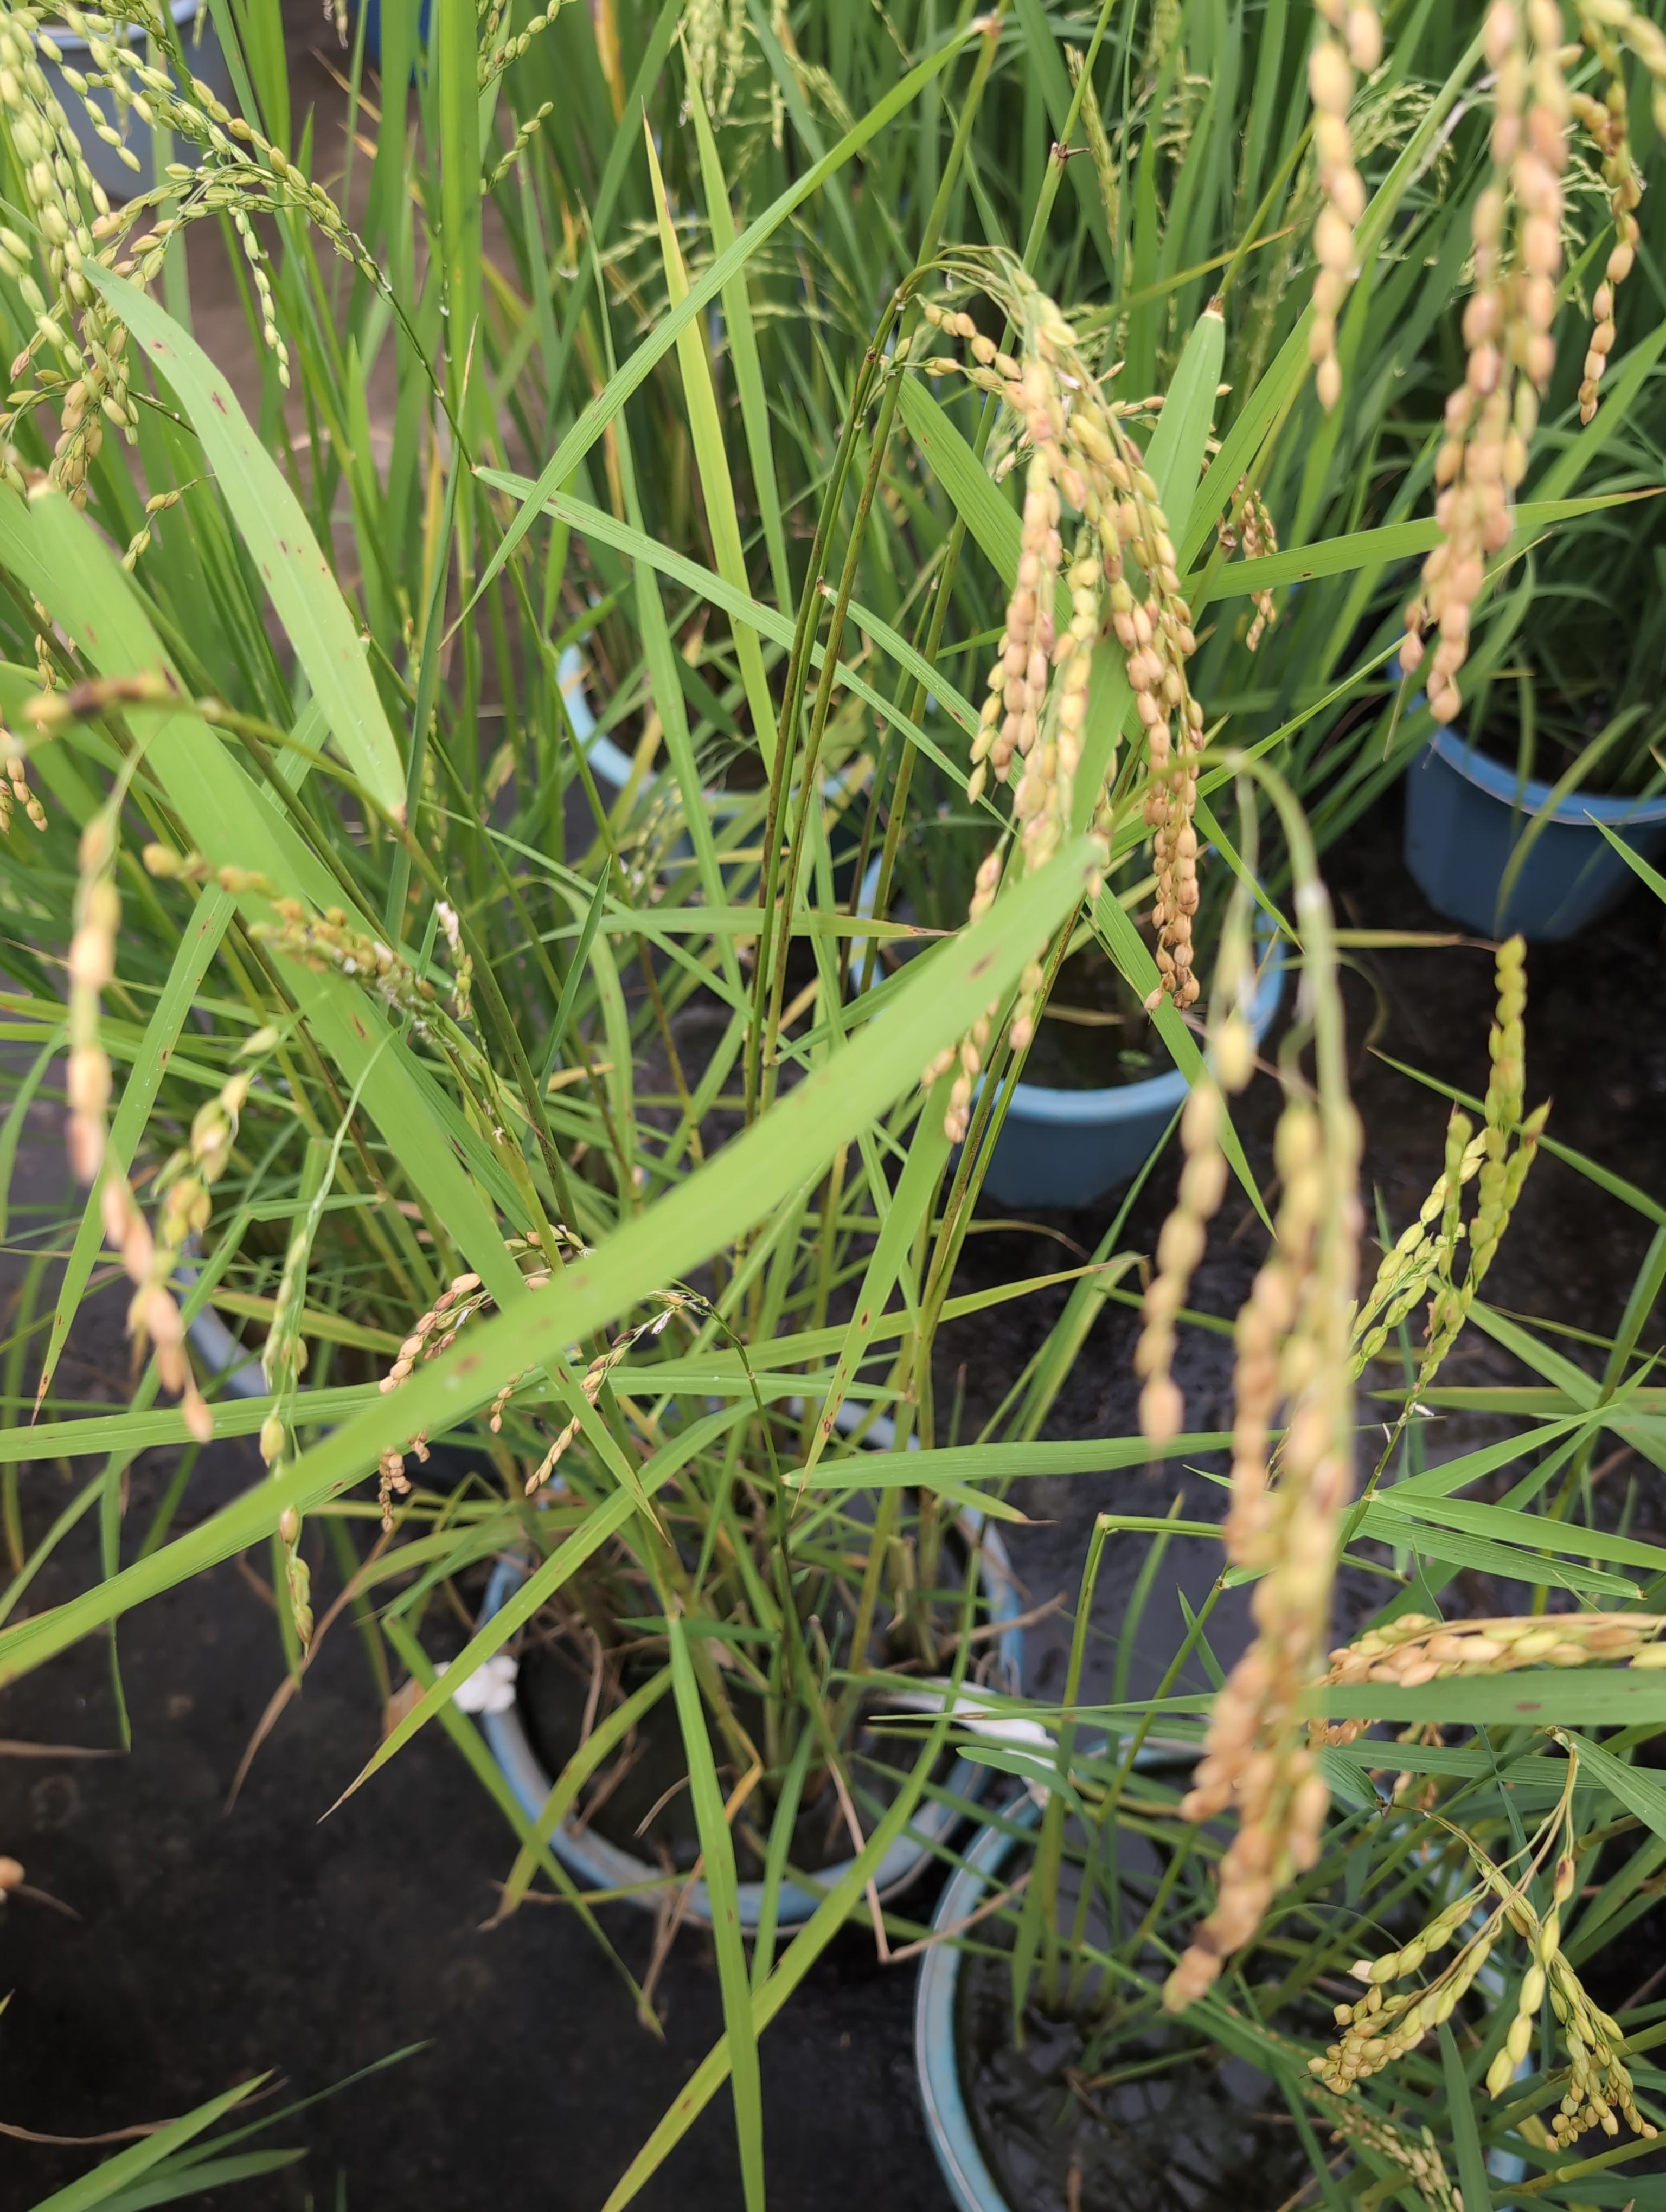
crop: rice
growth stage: ripe watery
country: Côte d'Ivoire
